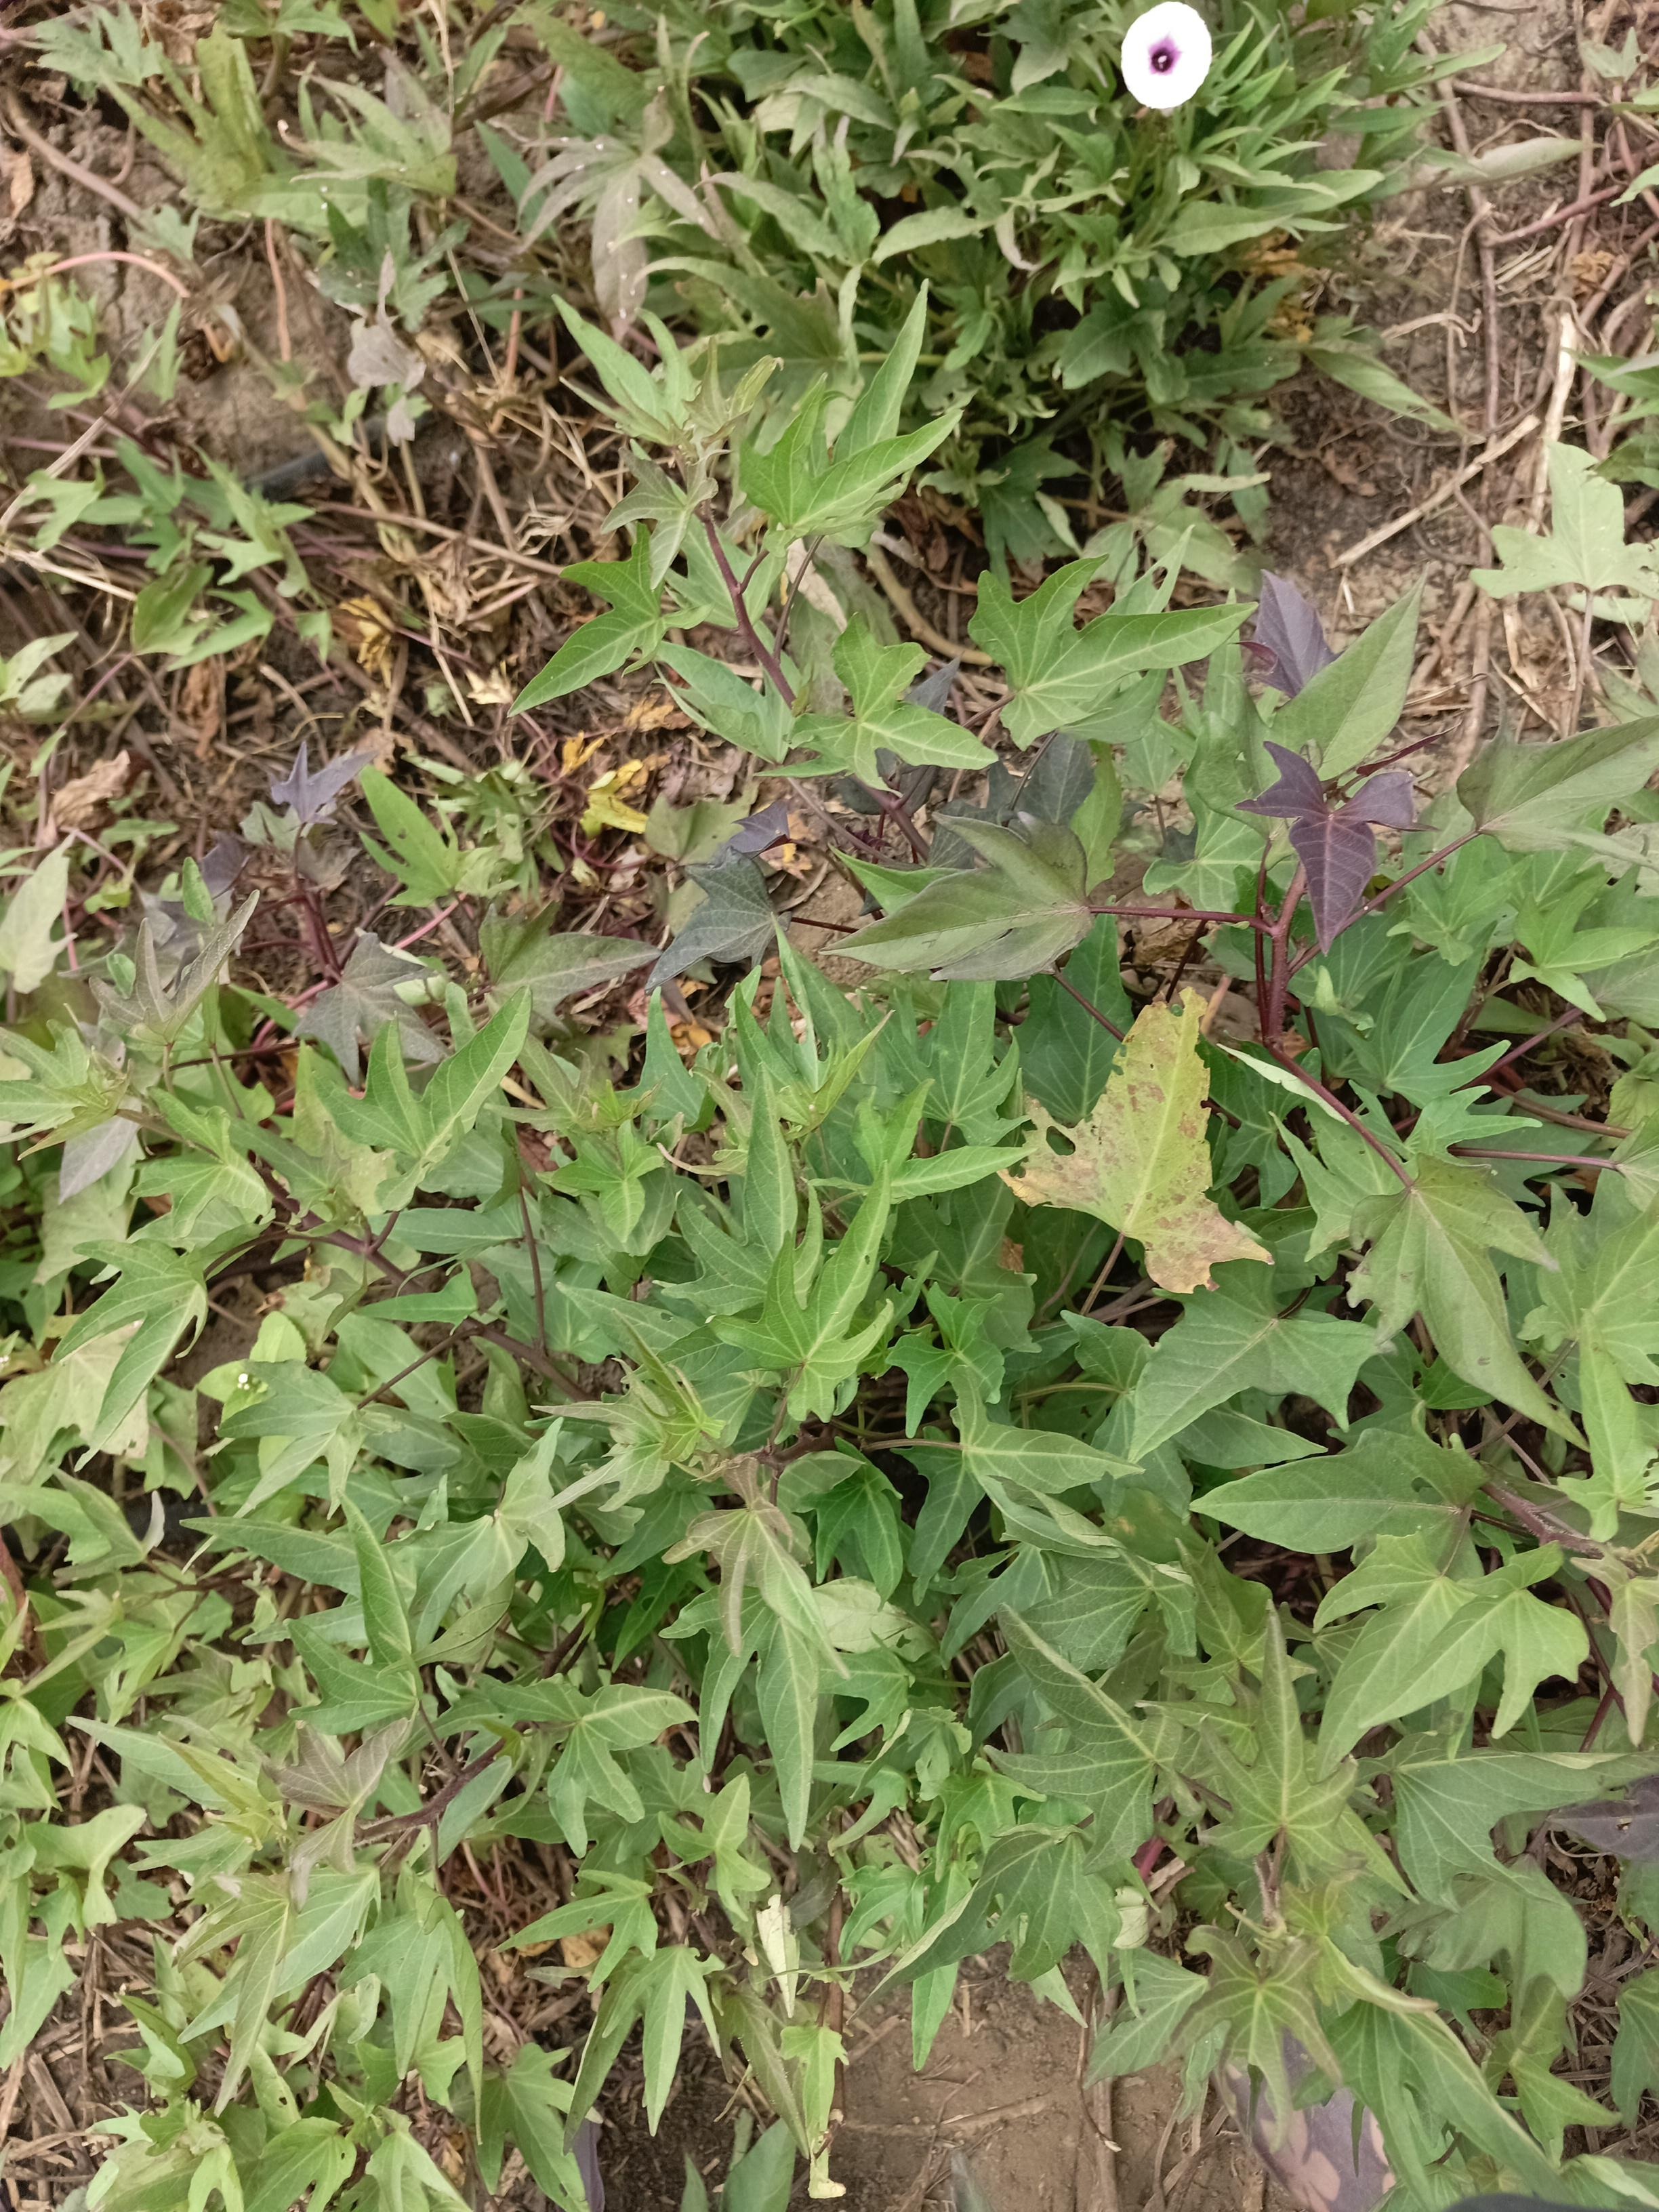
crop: chickpea
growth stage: emergence
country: Tanzania
